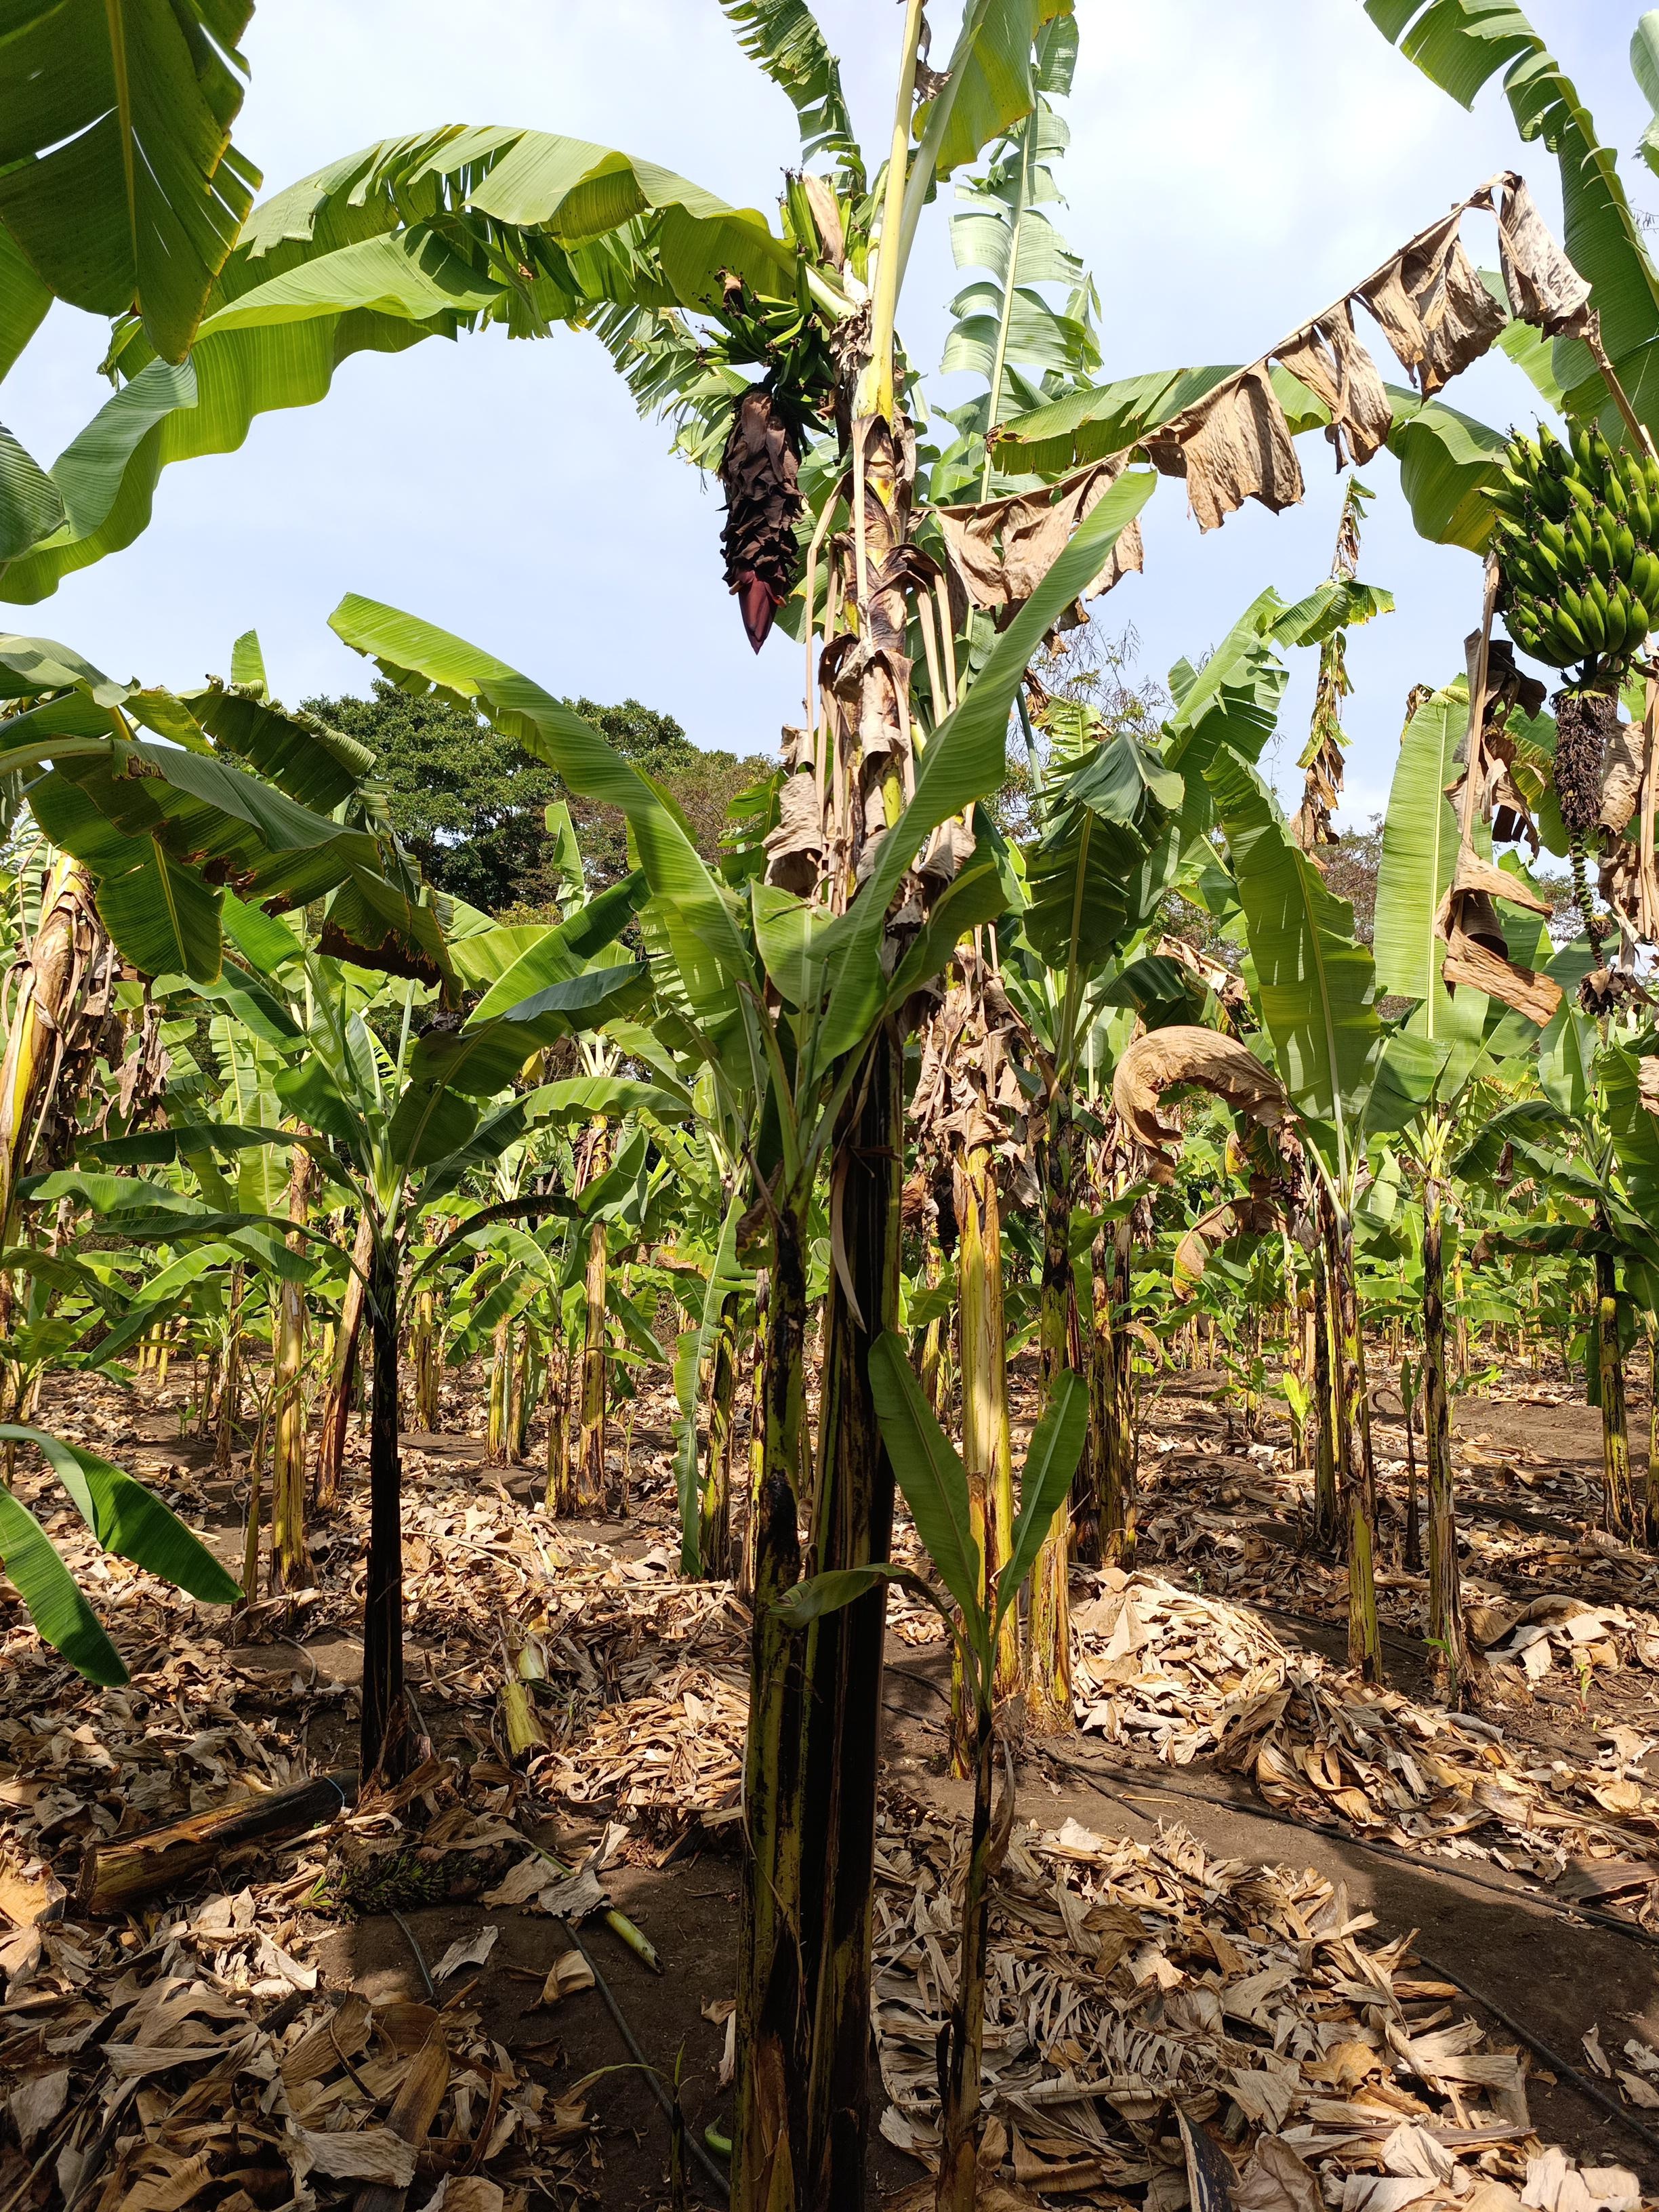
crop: banana
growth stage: development fruit
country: Tanzania
